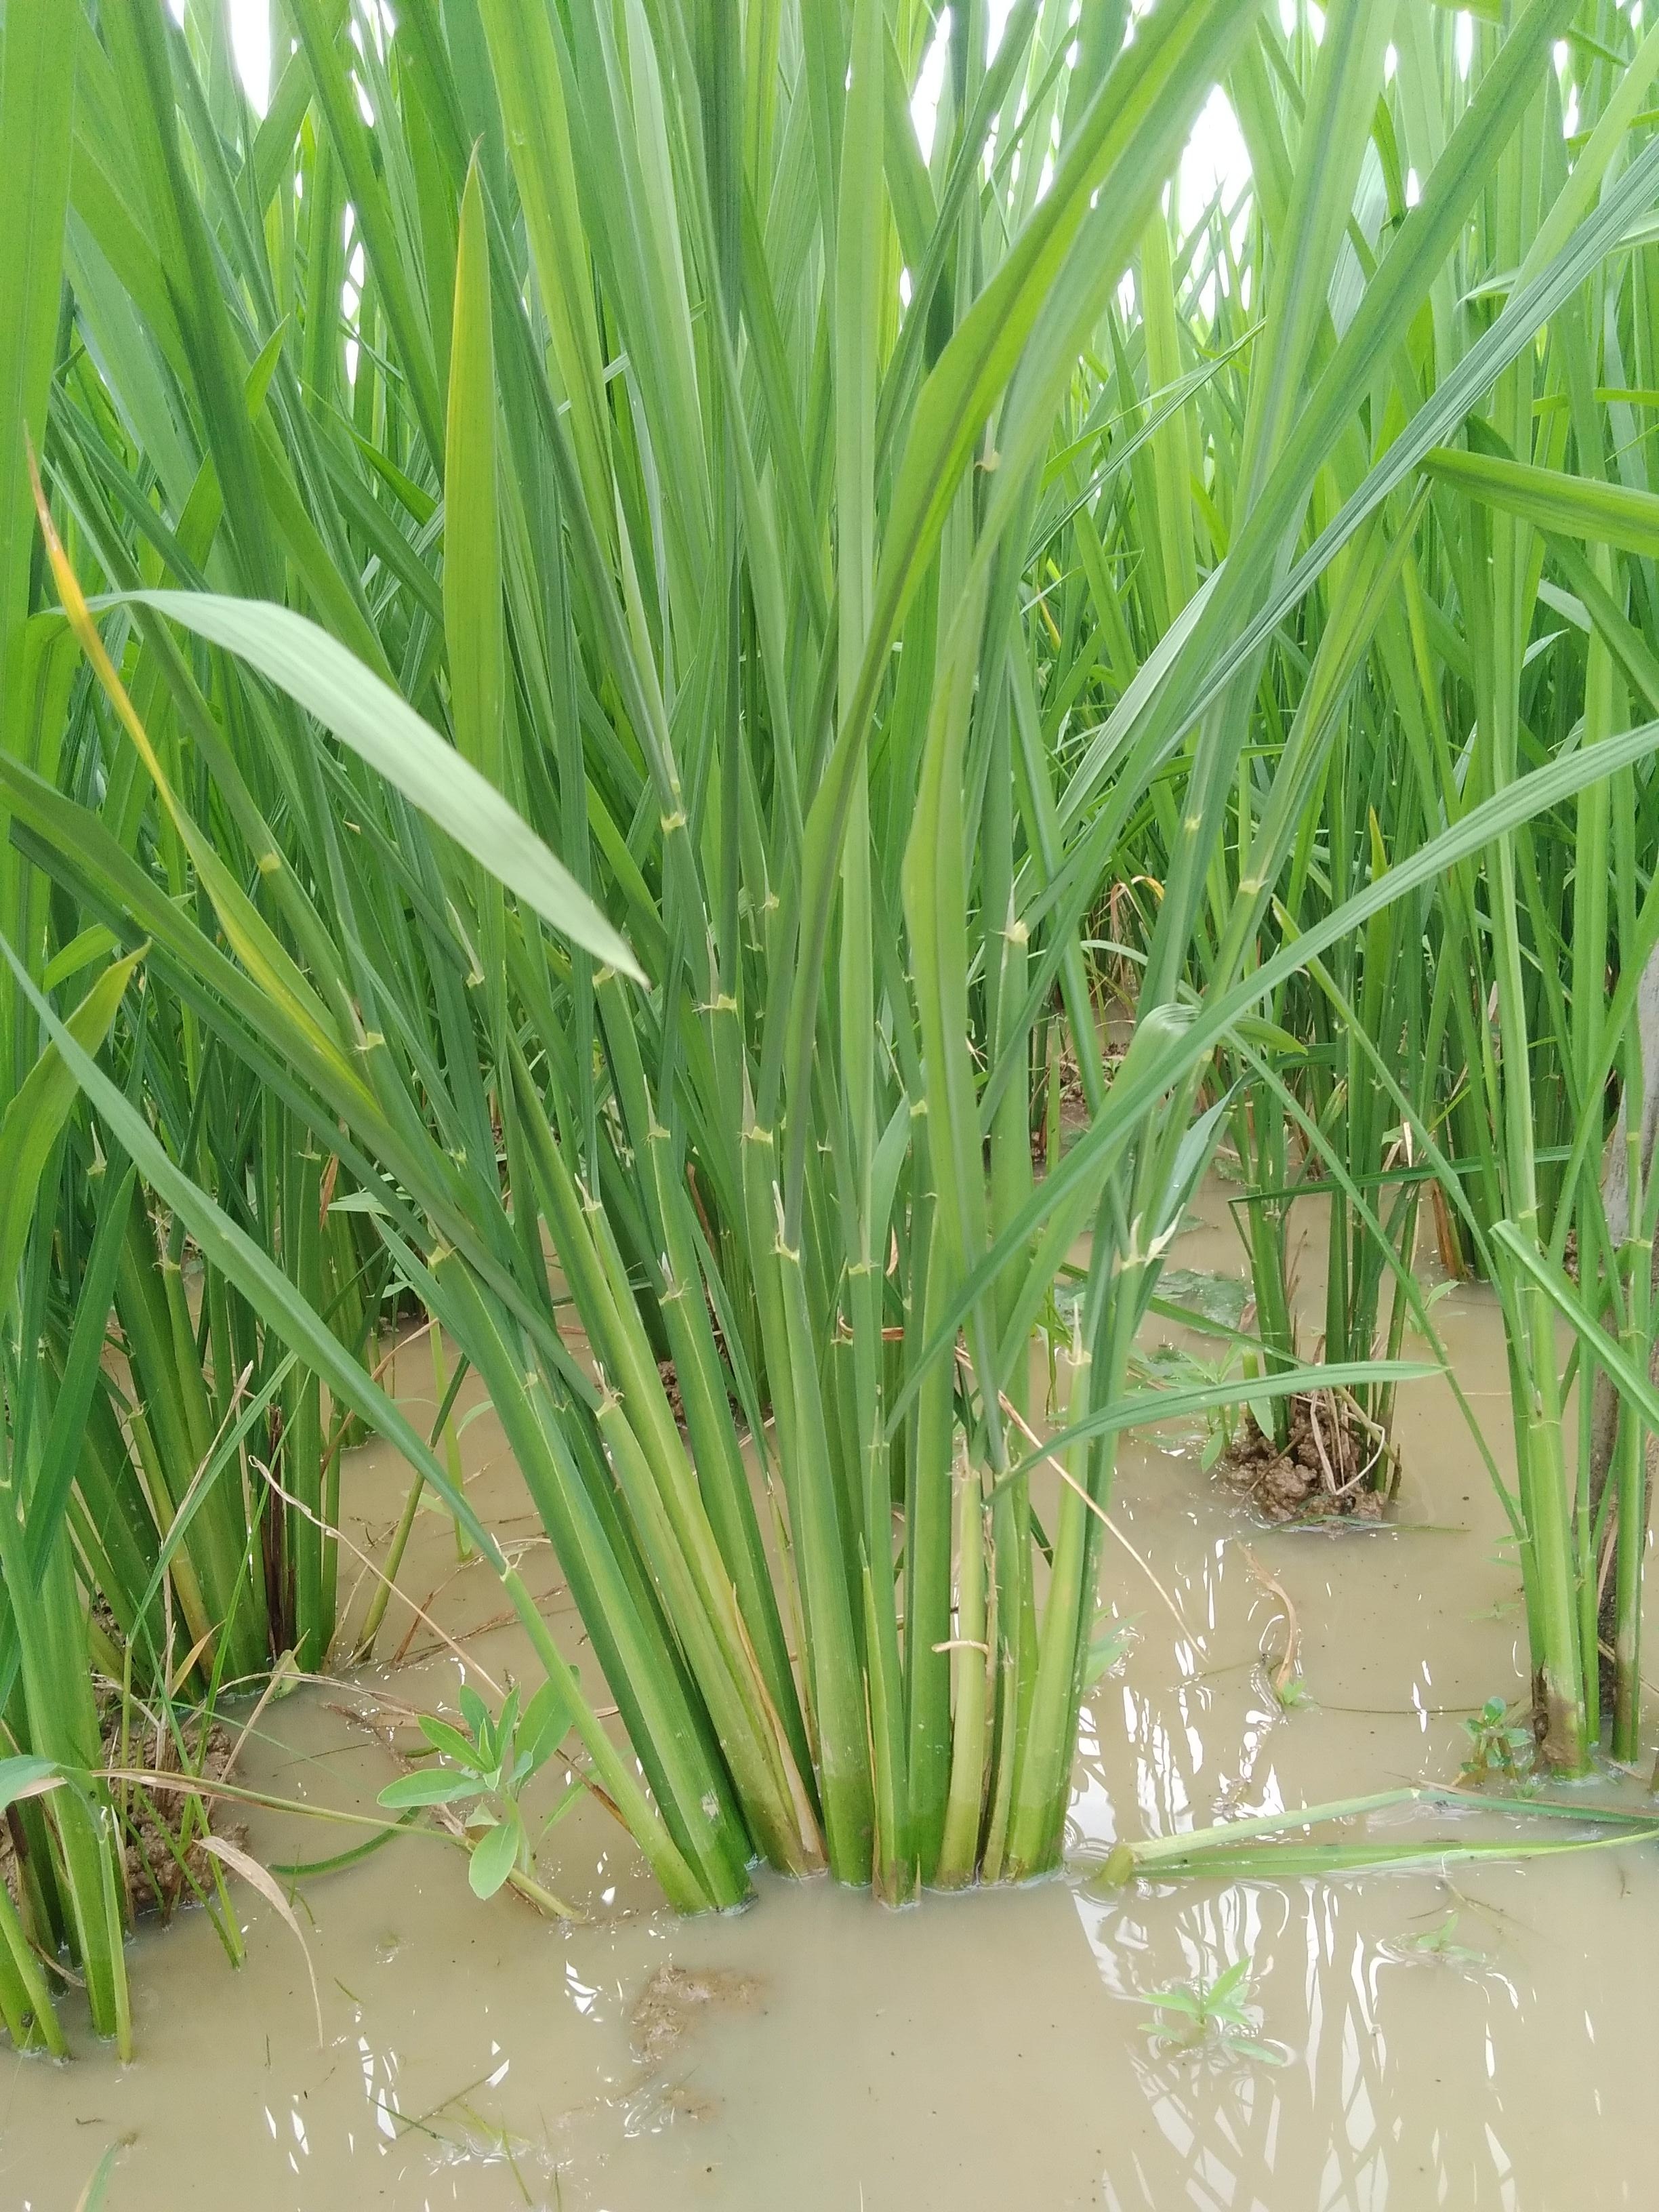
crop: rice
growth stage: vegetative
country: Nigeria
